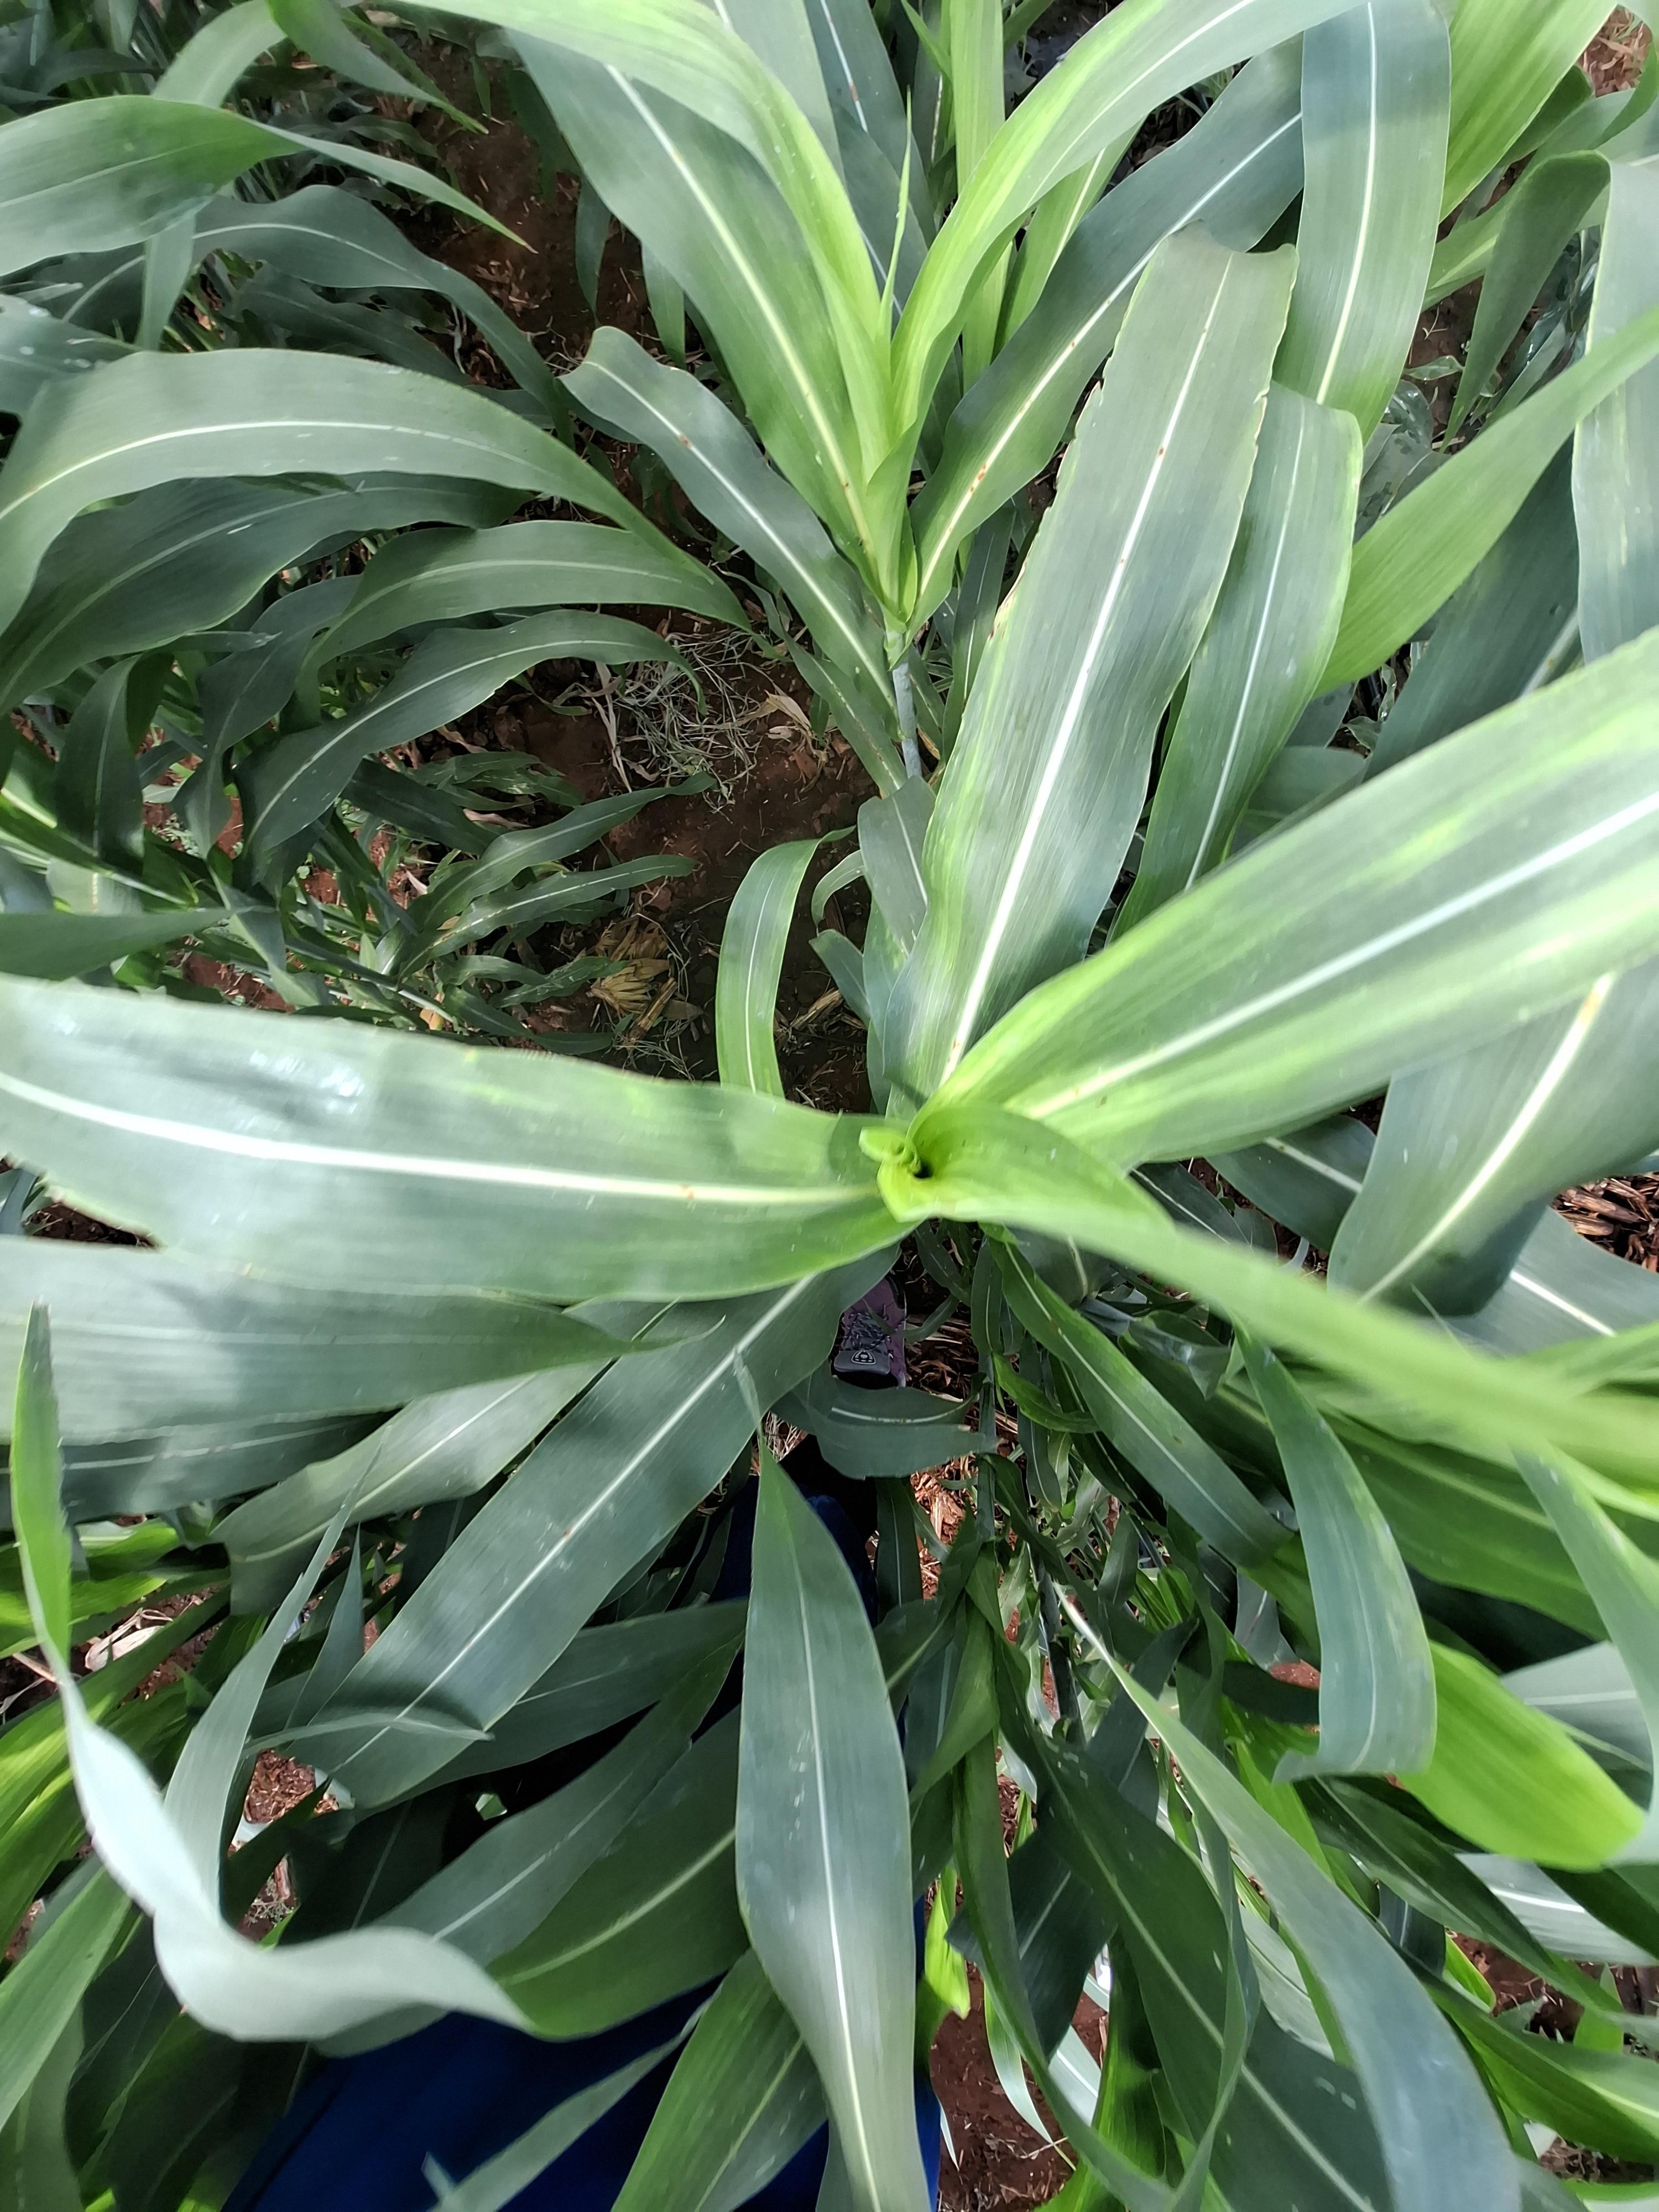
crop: sorghum
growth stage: vegetative
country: Kenya
